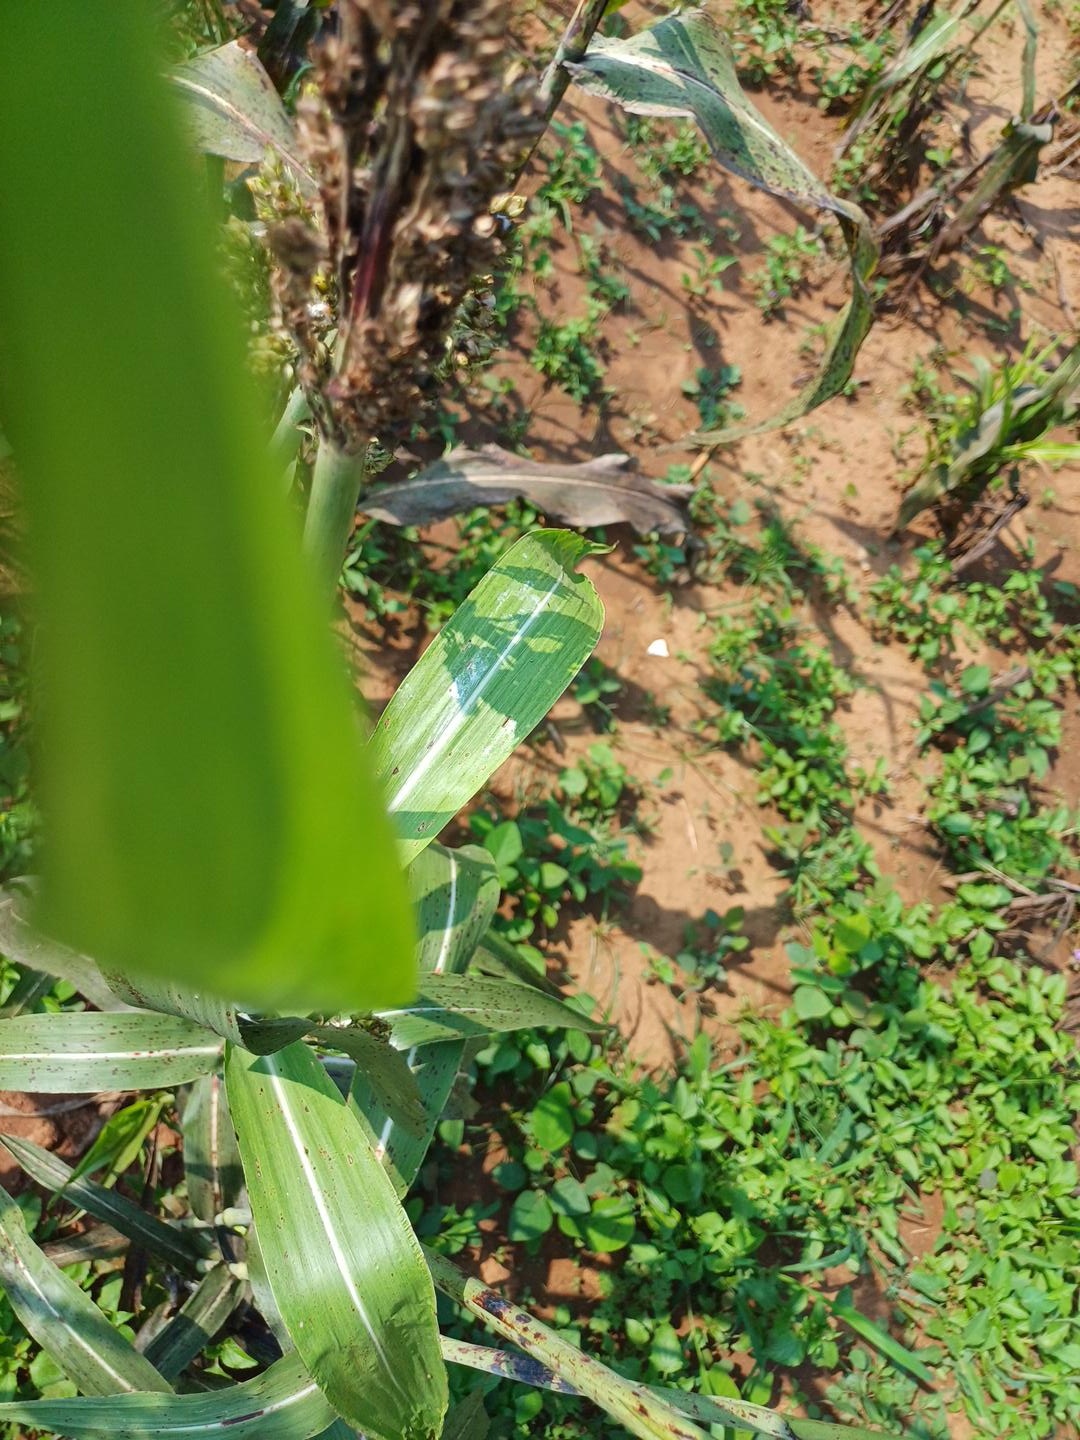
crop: sorghum
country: Kenya
